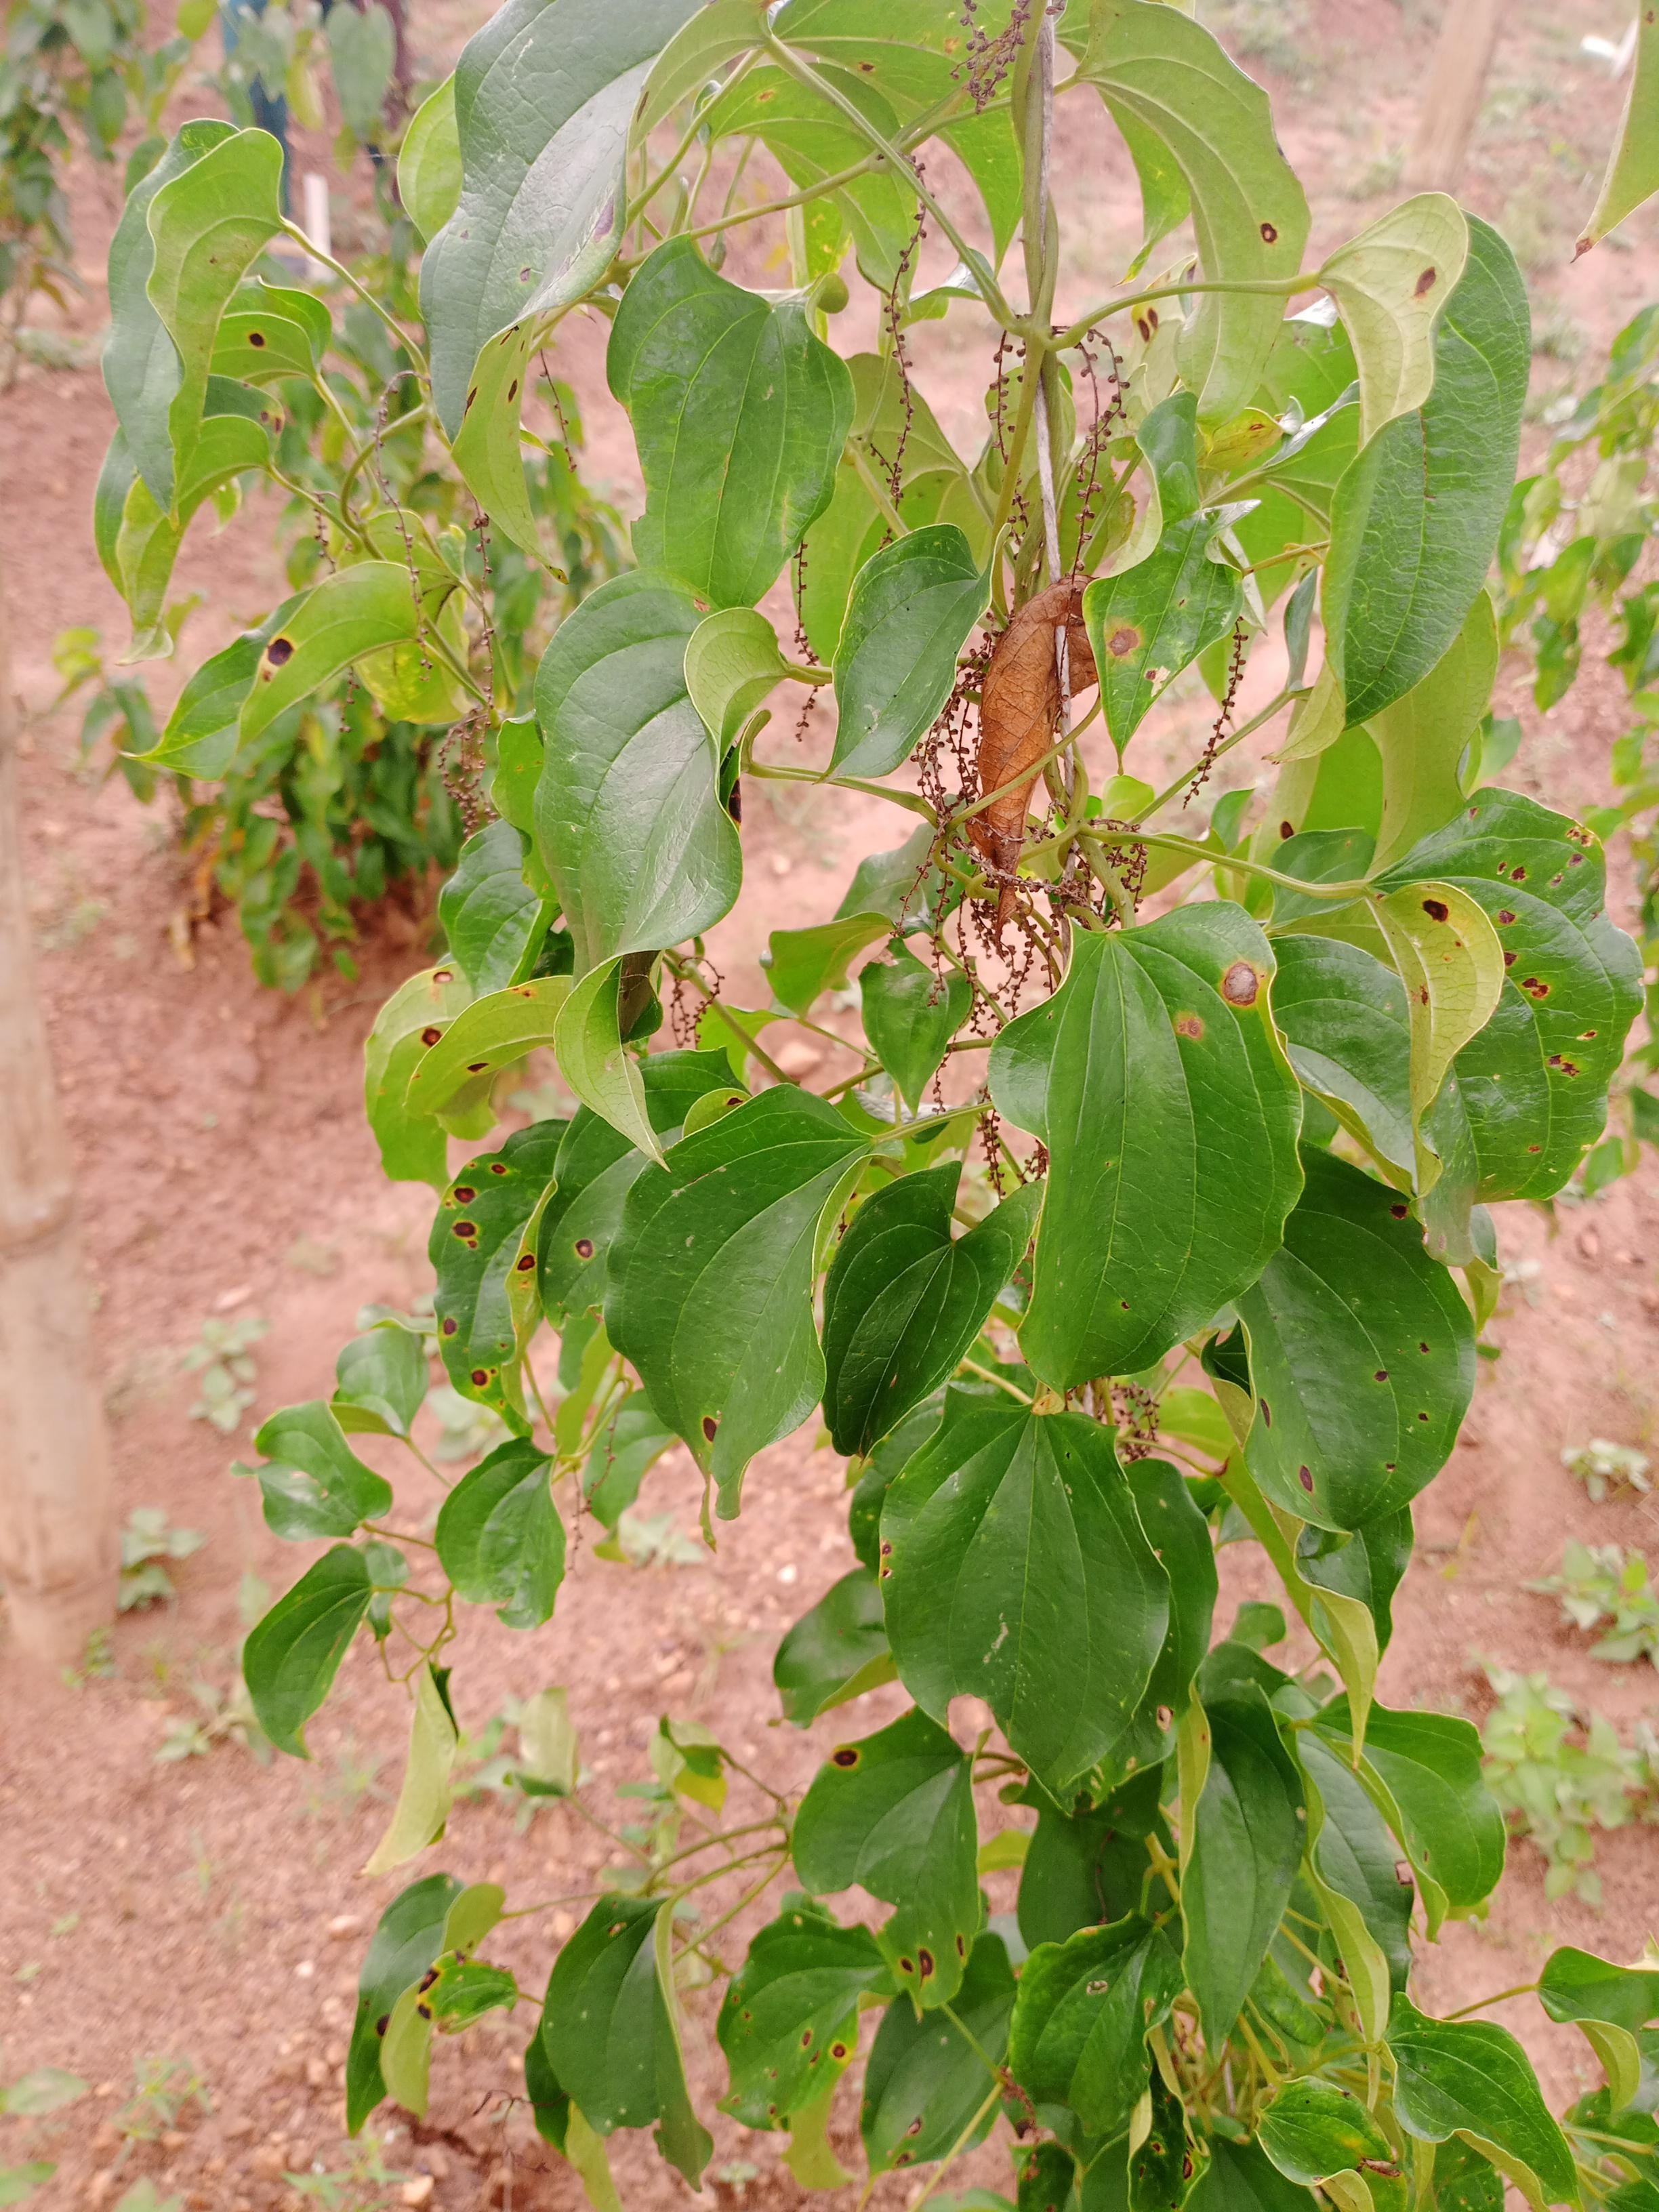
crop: yam
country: Nigeria
